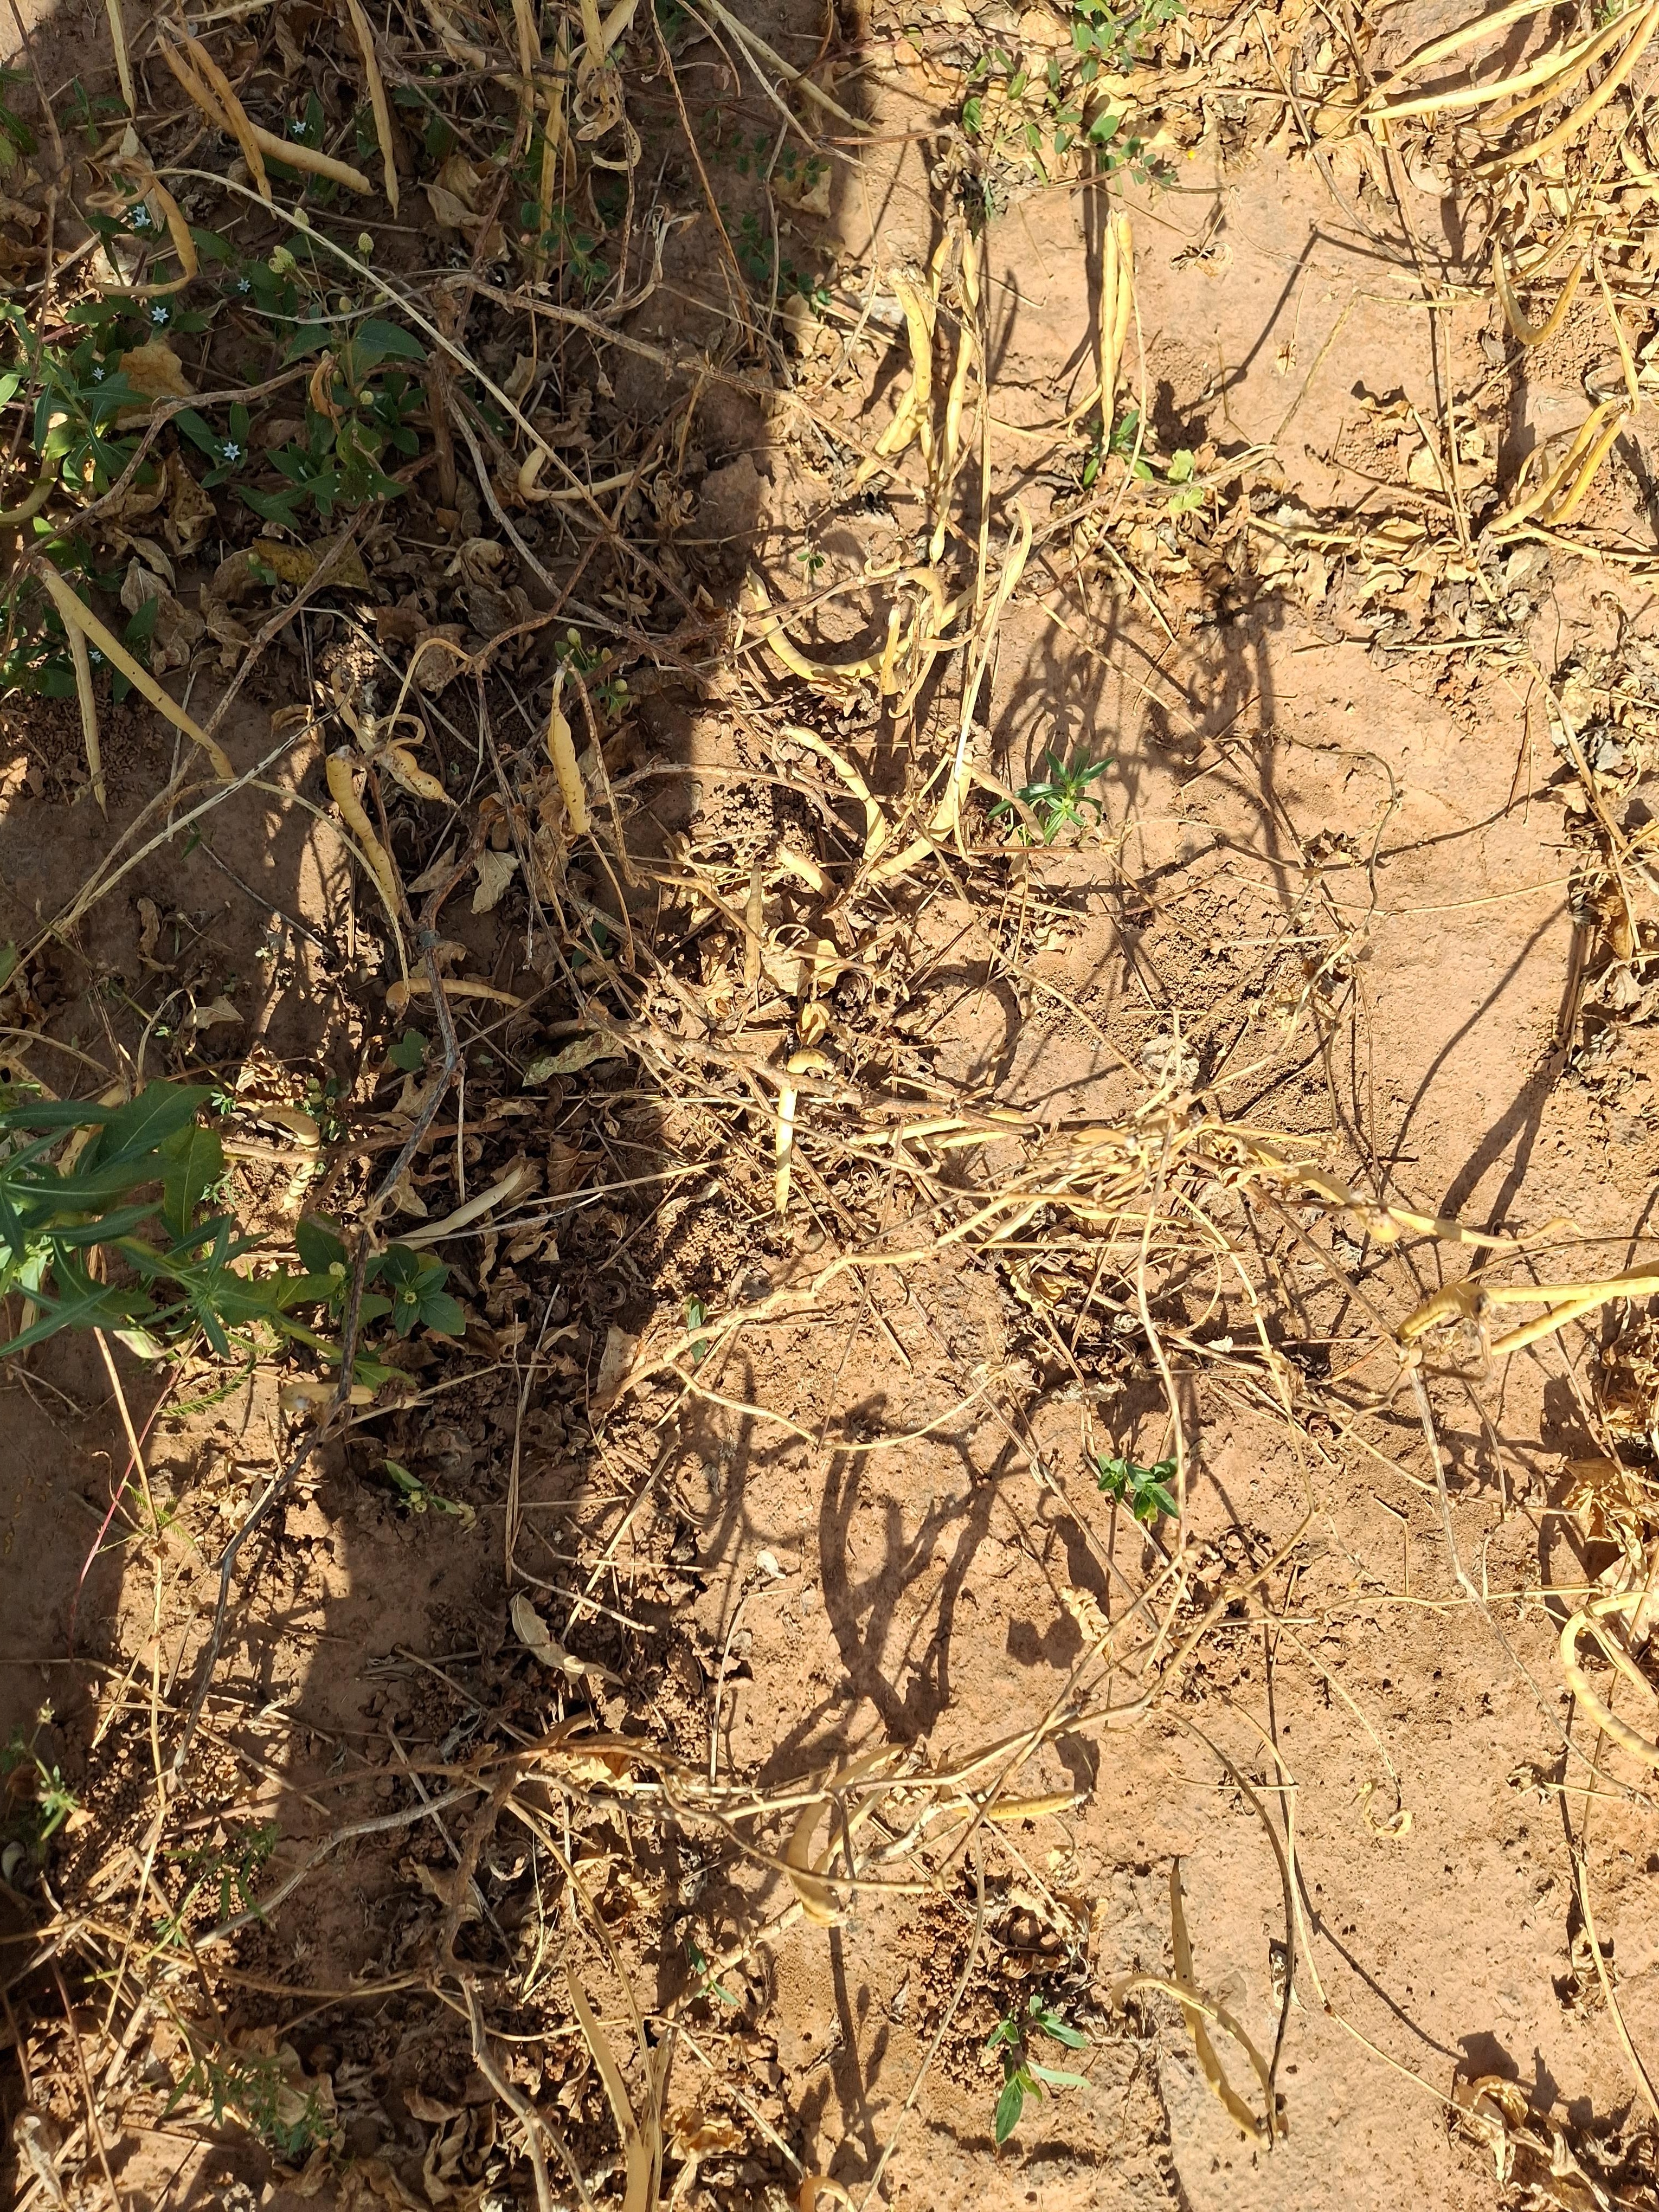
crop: cowpea
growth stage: maturity
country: Nigeria
